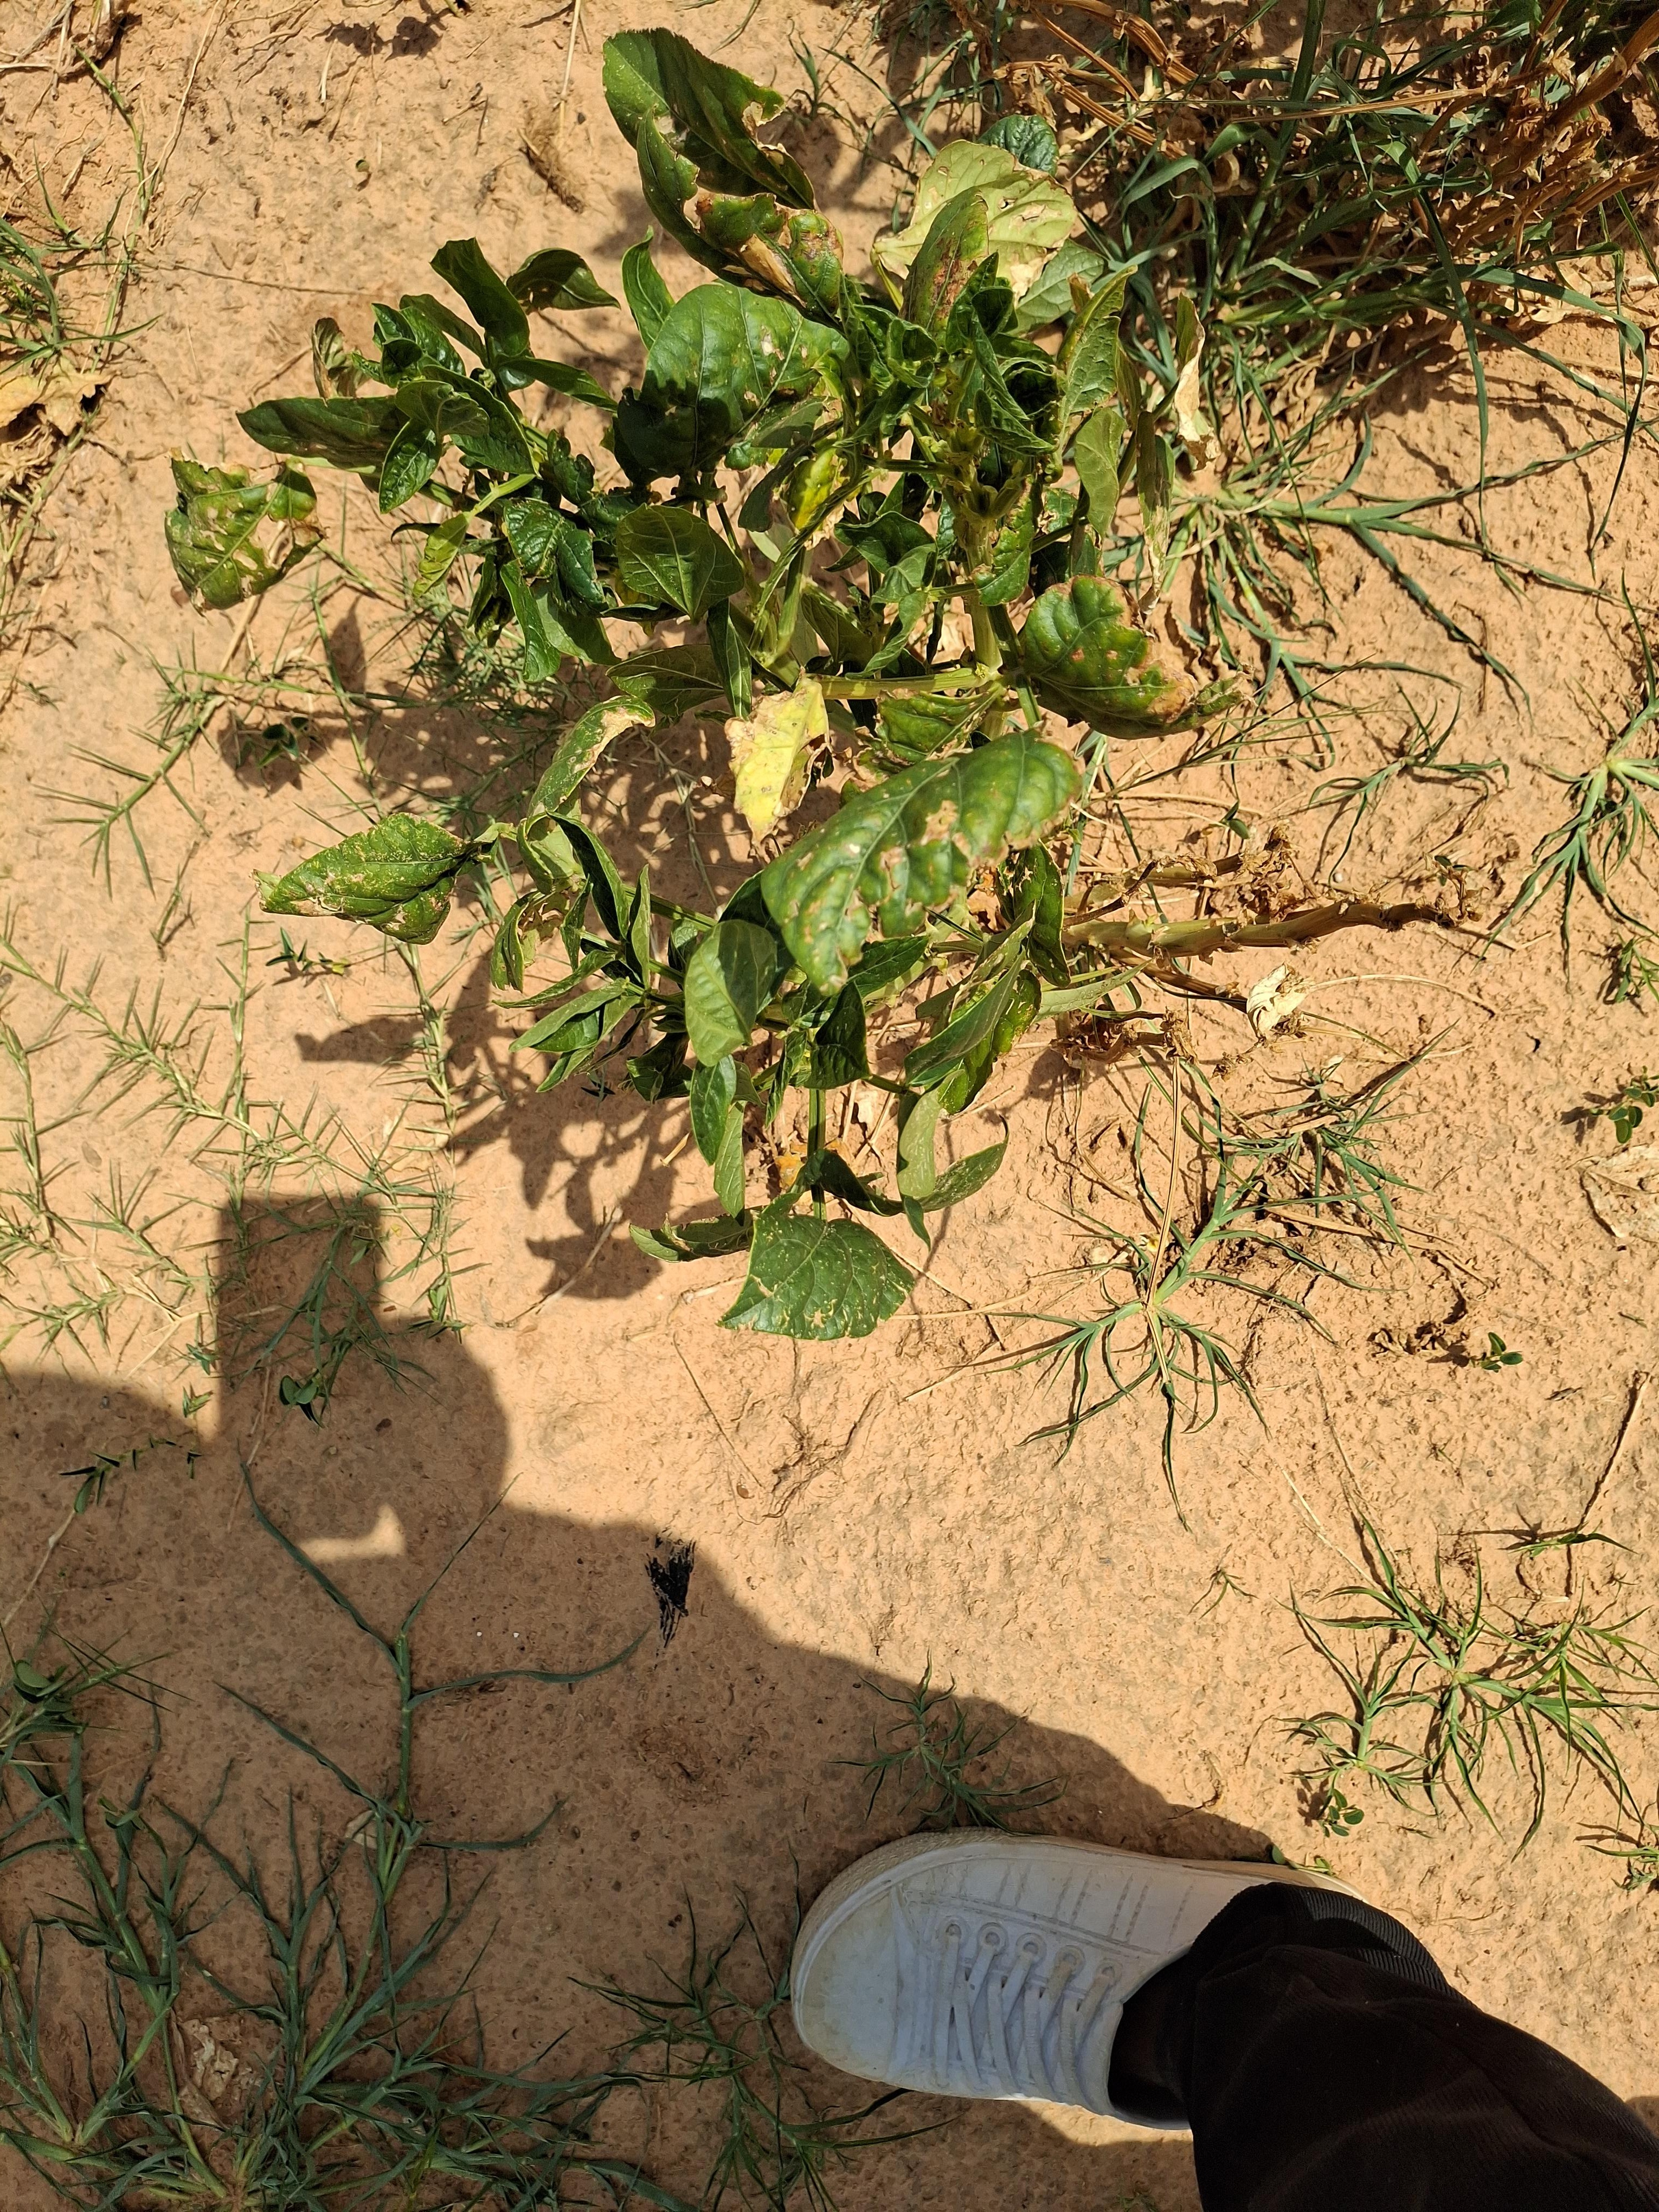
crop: cowpea
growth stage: harvest maturity
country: Nigeria
